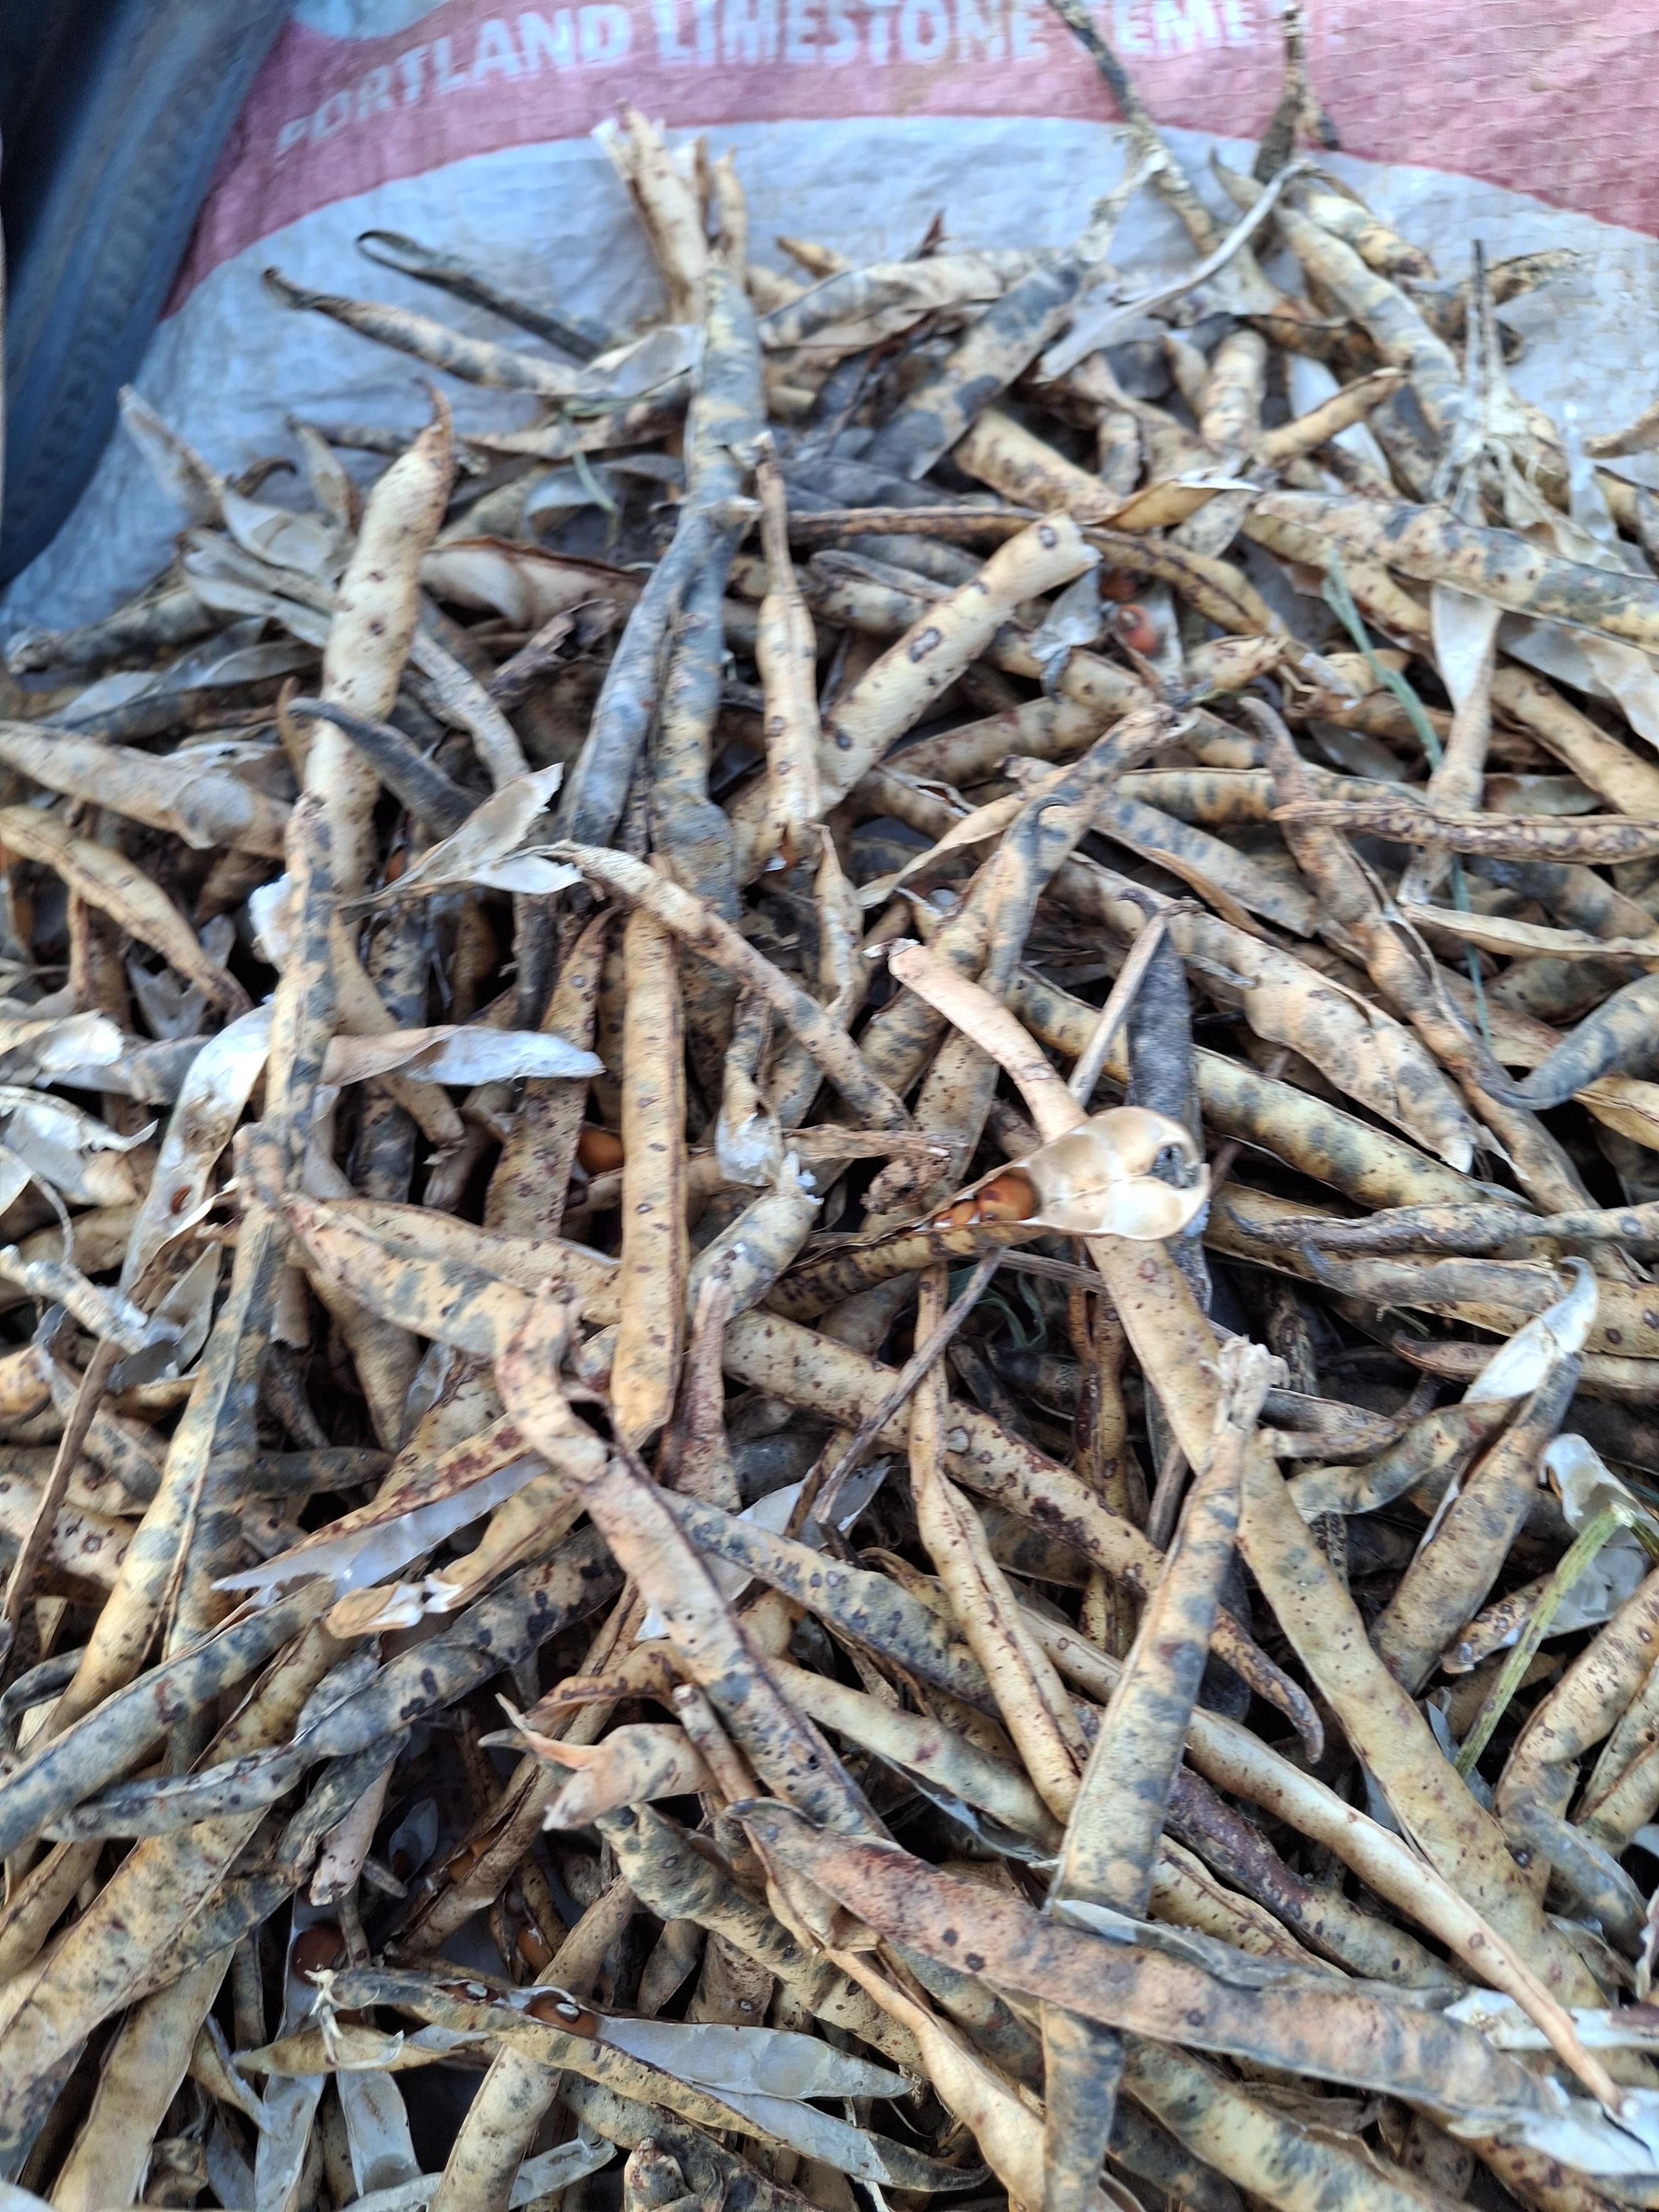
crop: cowpea
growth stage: harvest
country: Nigeria
